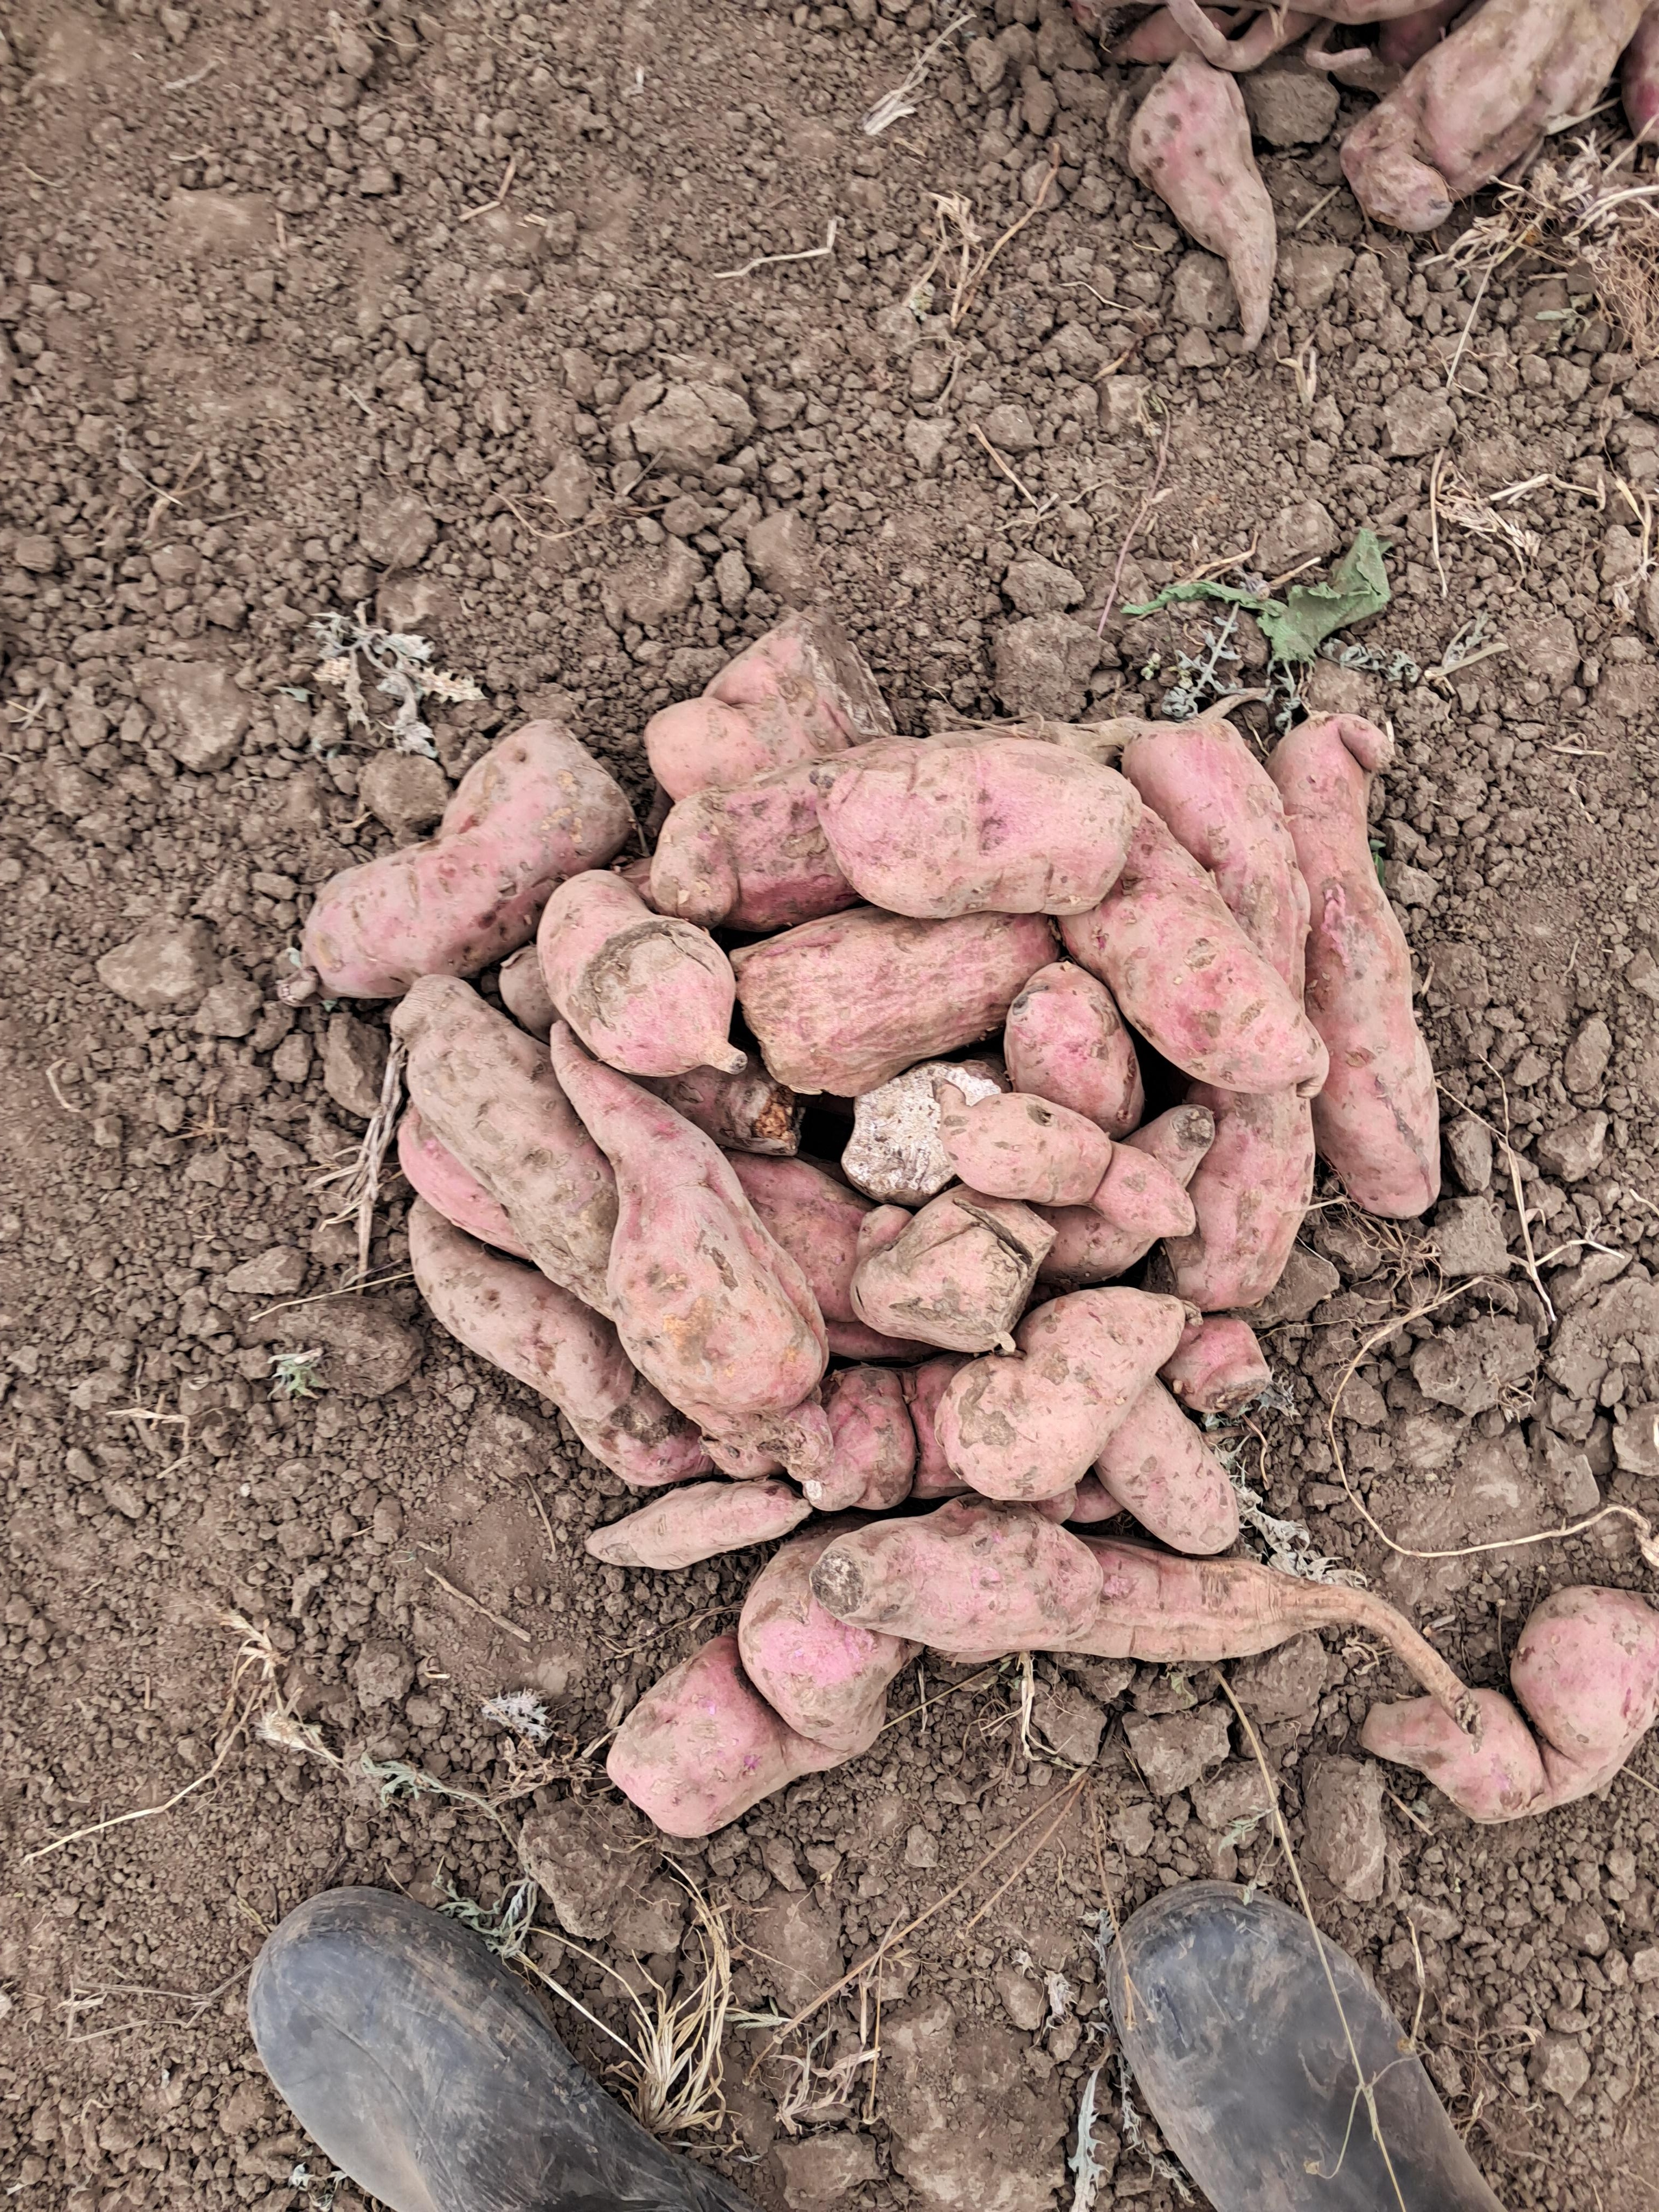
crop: sweet potato
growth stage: harvest maturity
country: Tanzania
